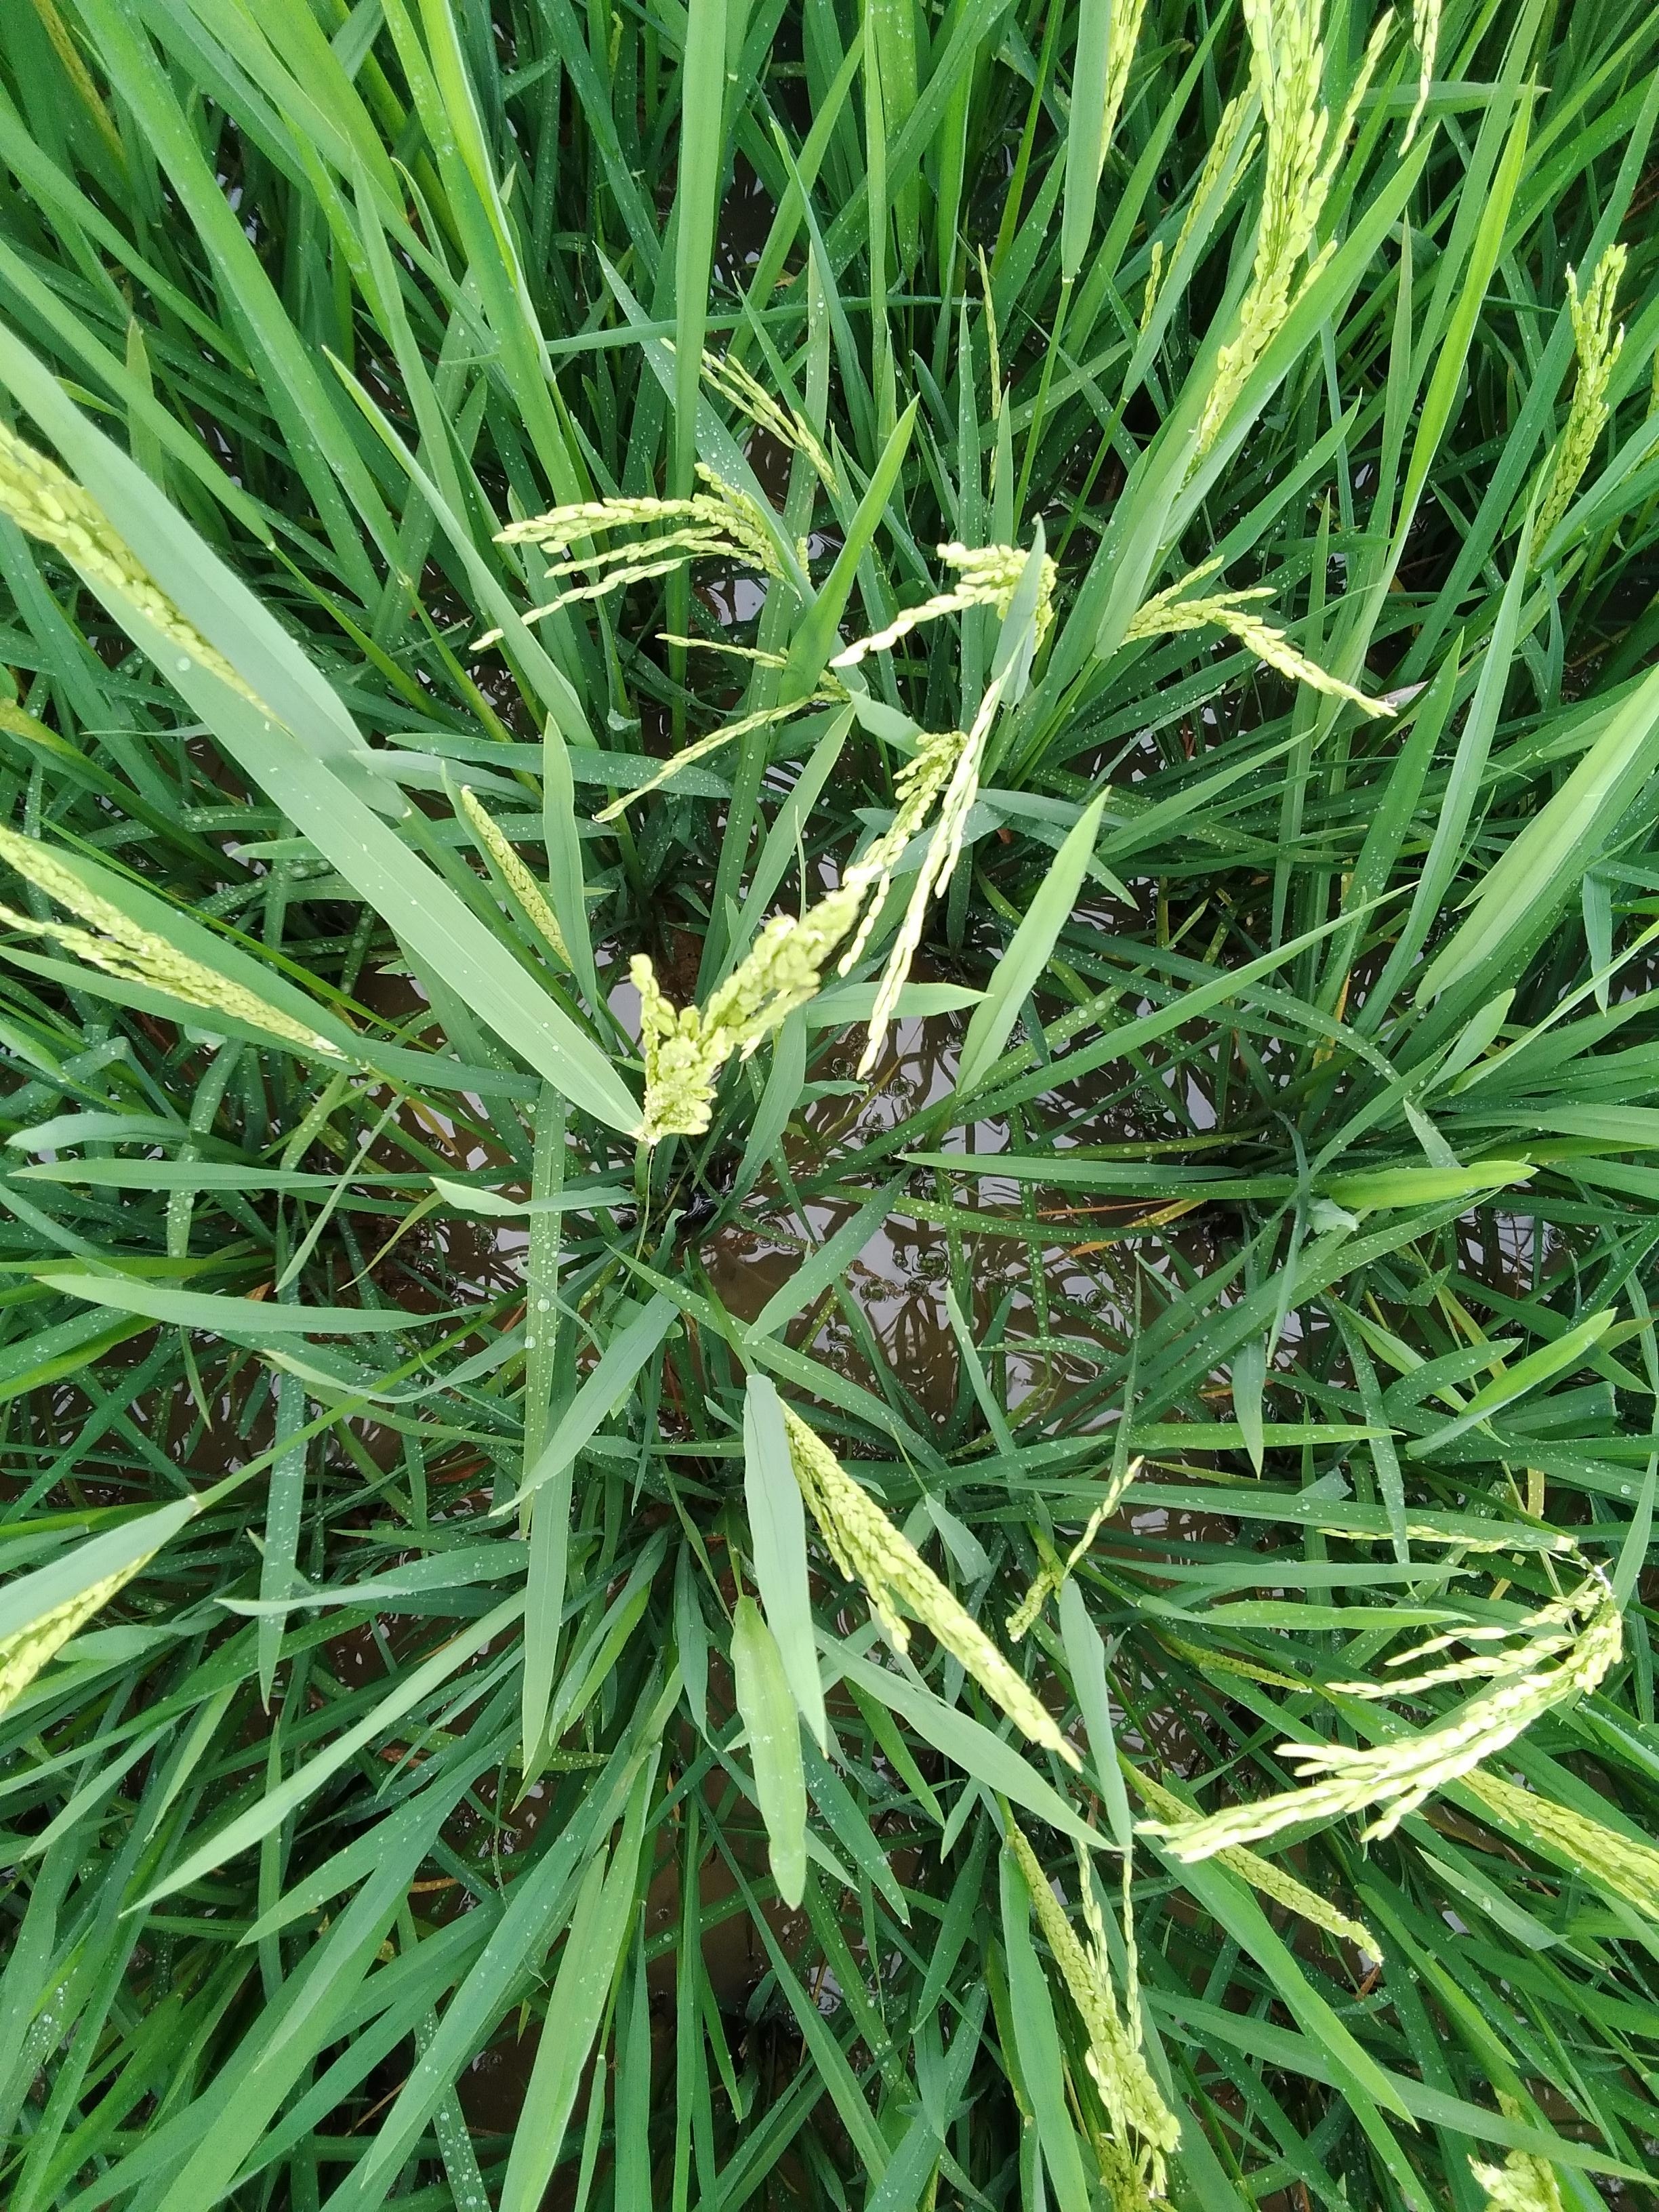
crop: rice
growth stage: flowering
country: Nigeria
